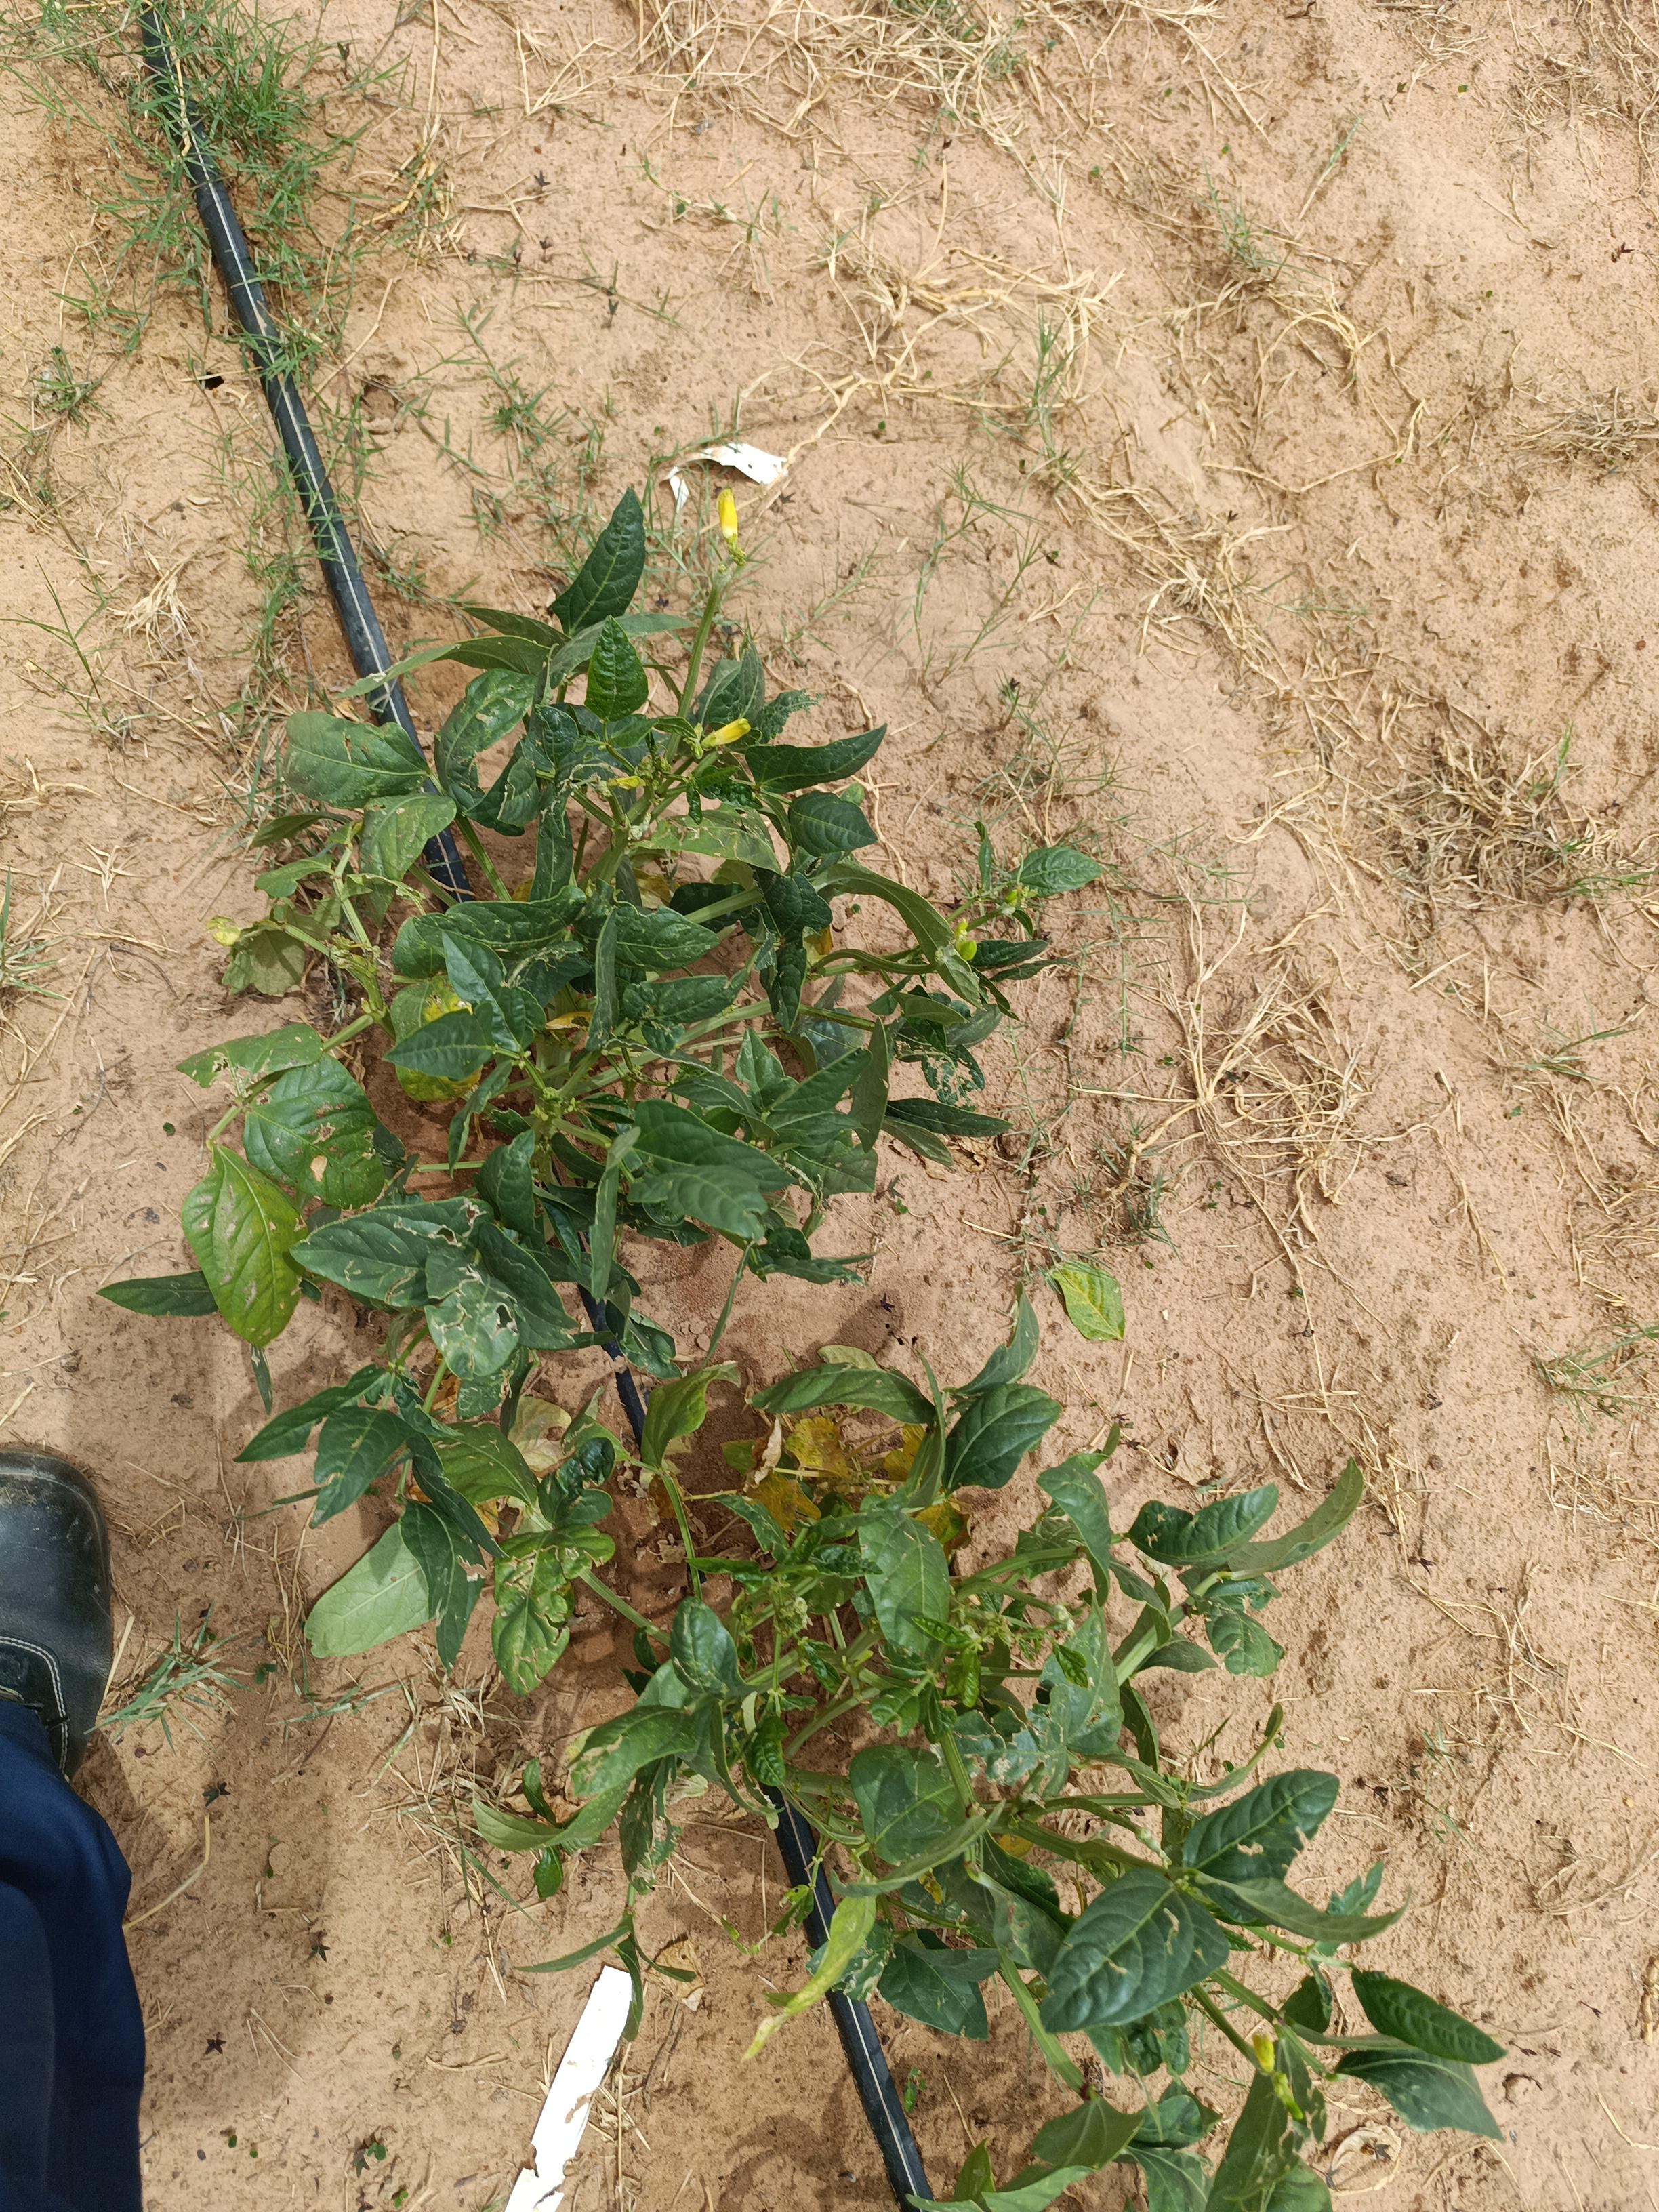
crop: cowpea
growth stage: flowering
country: Nigeria
